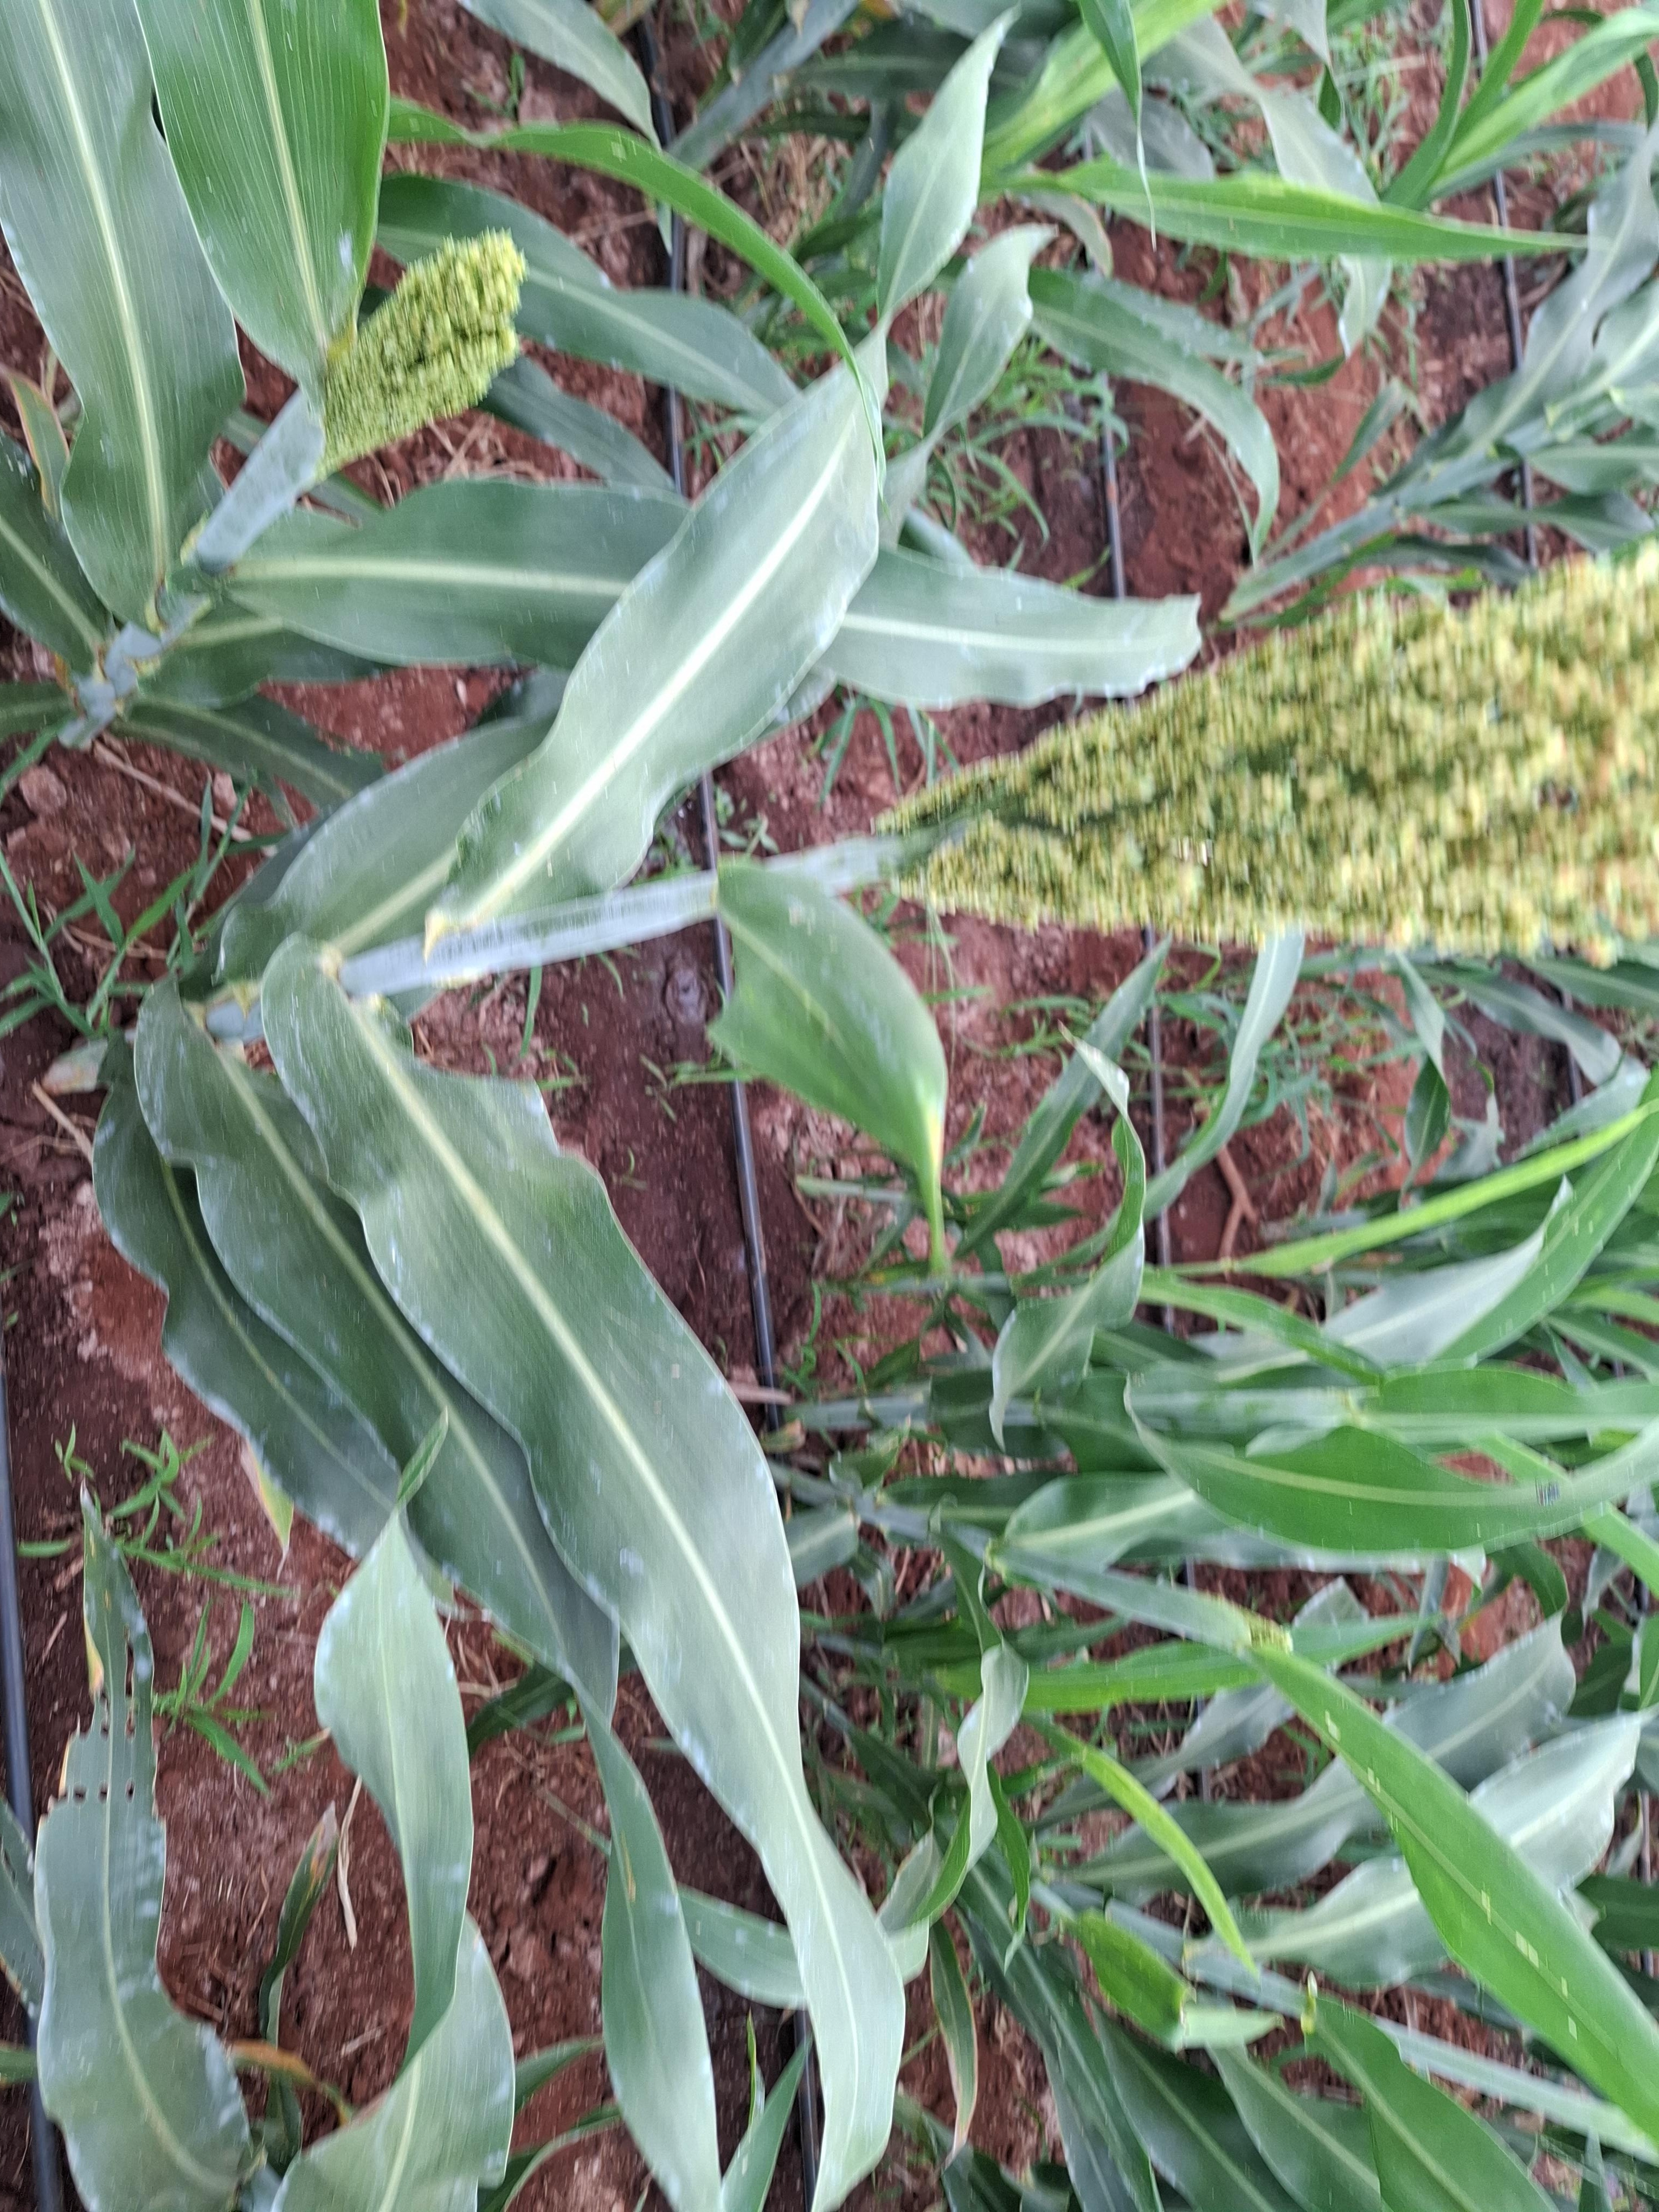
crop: sorghum
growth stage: flowering
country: Kenya
